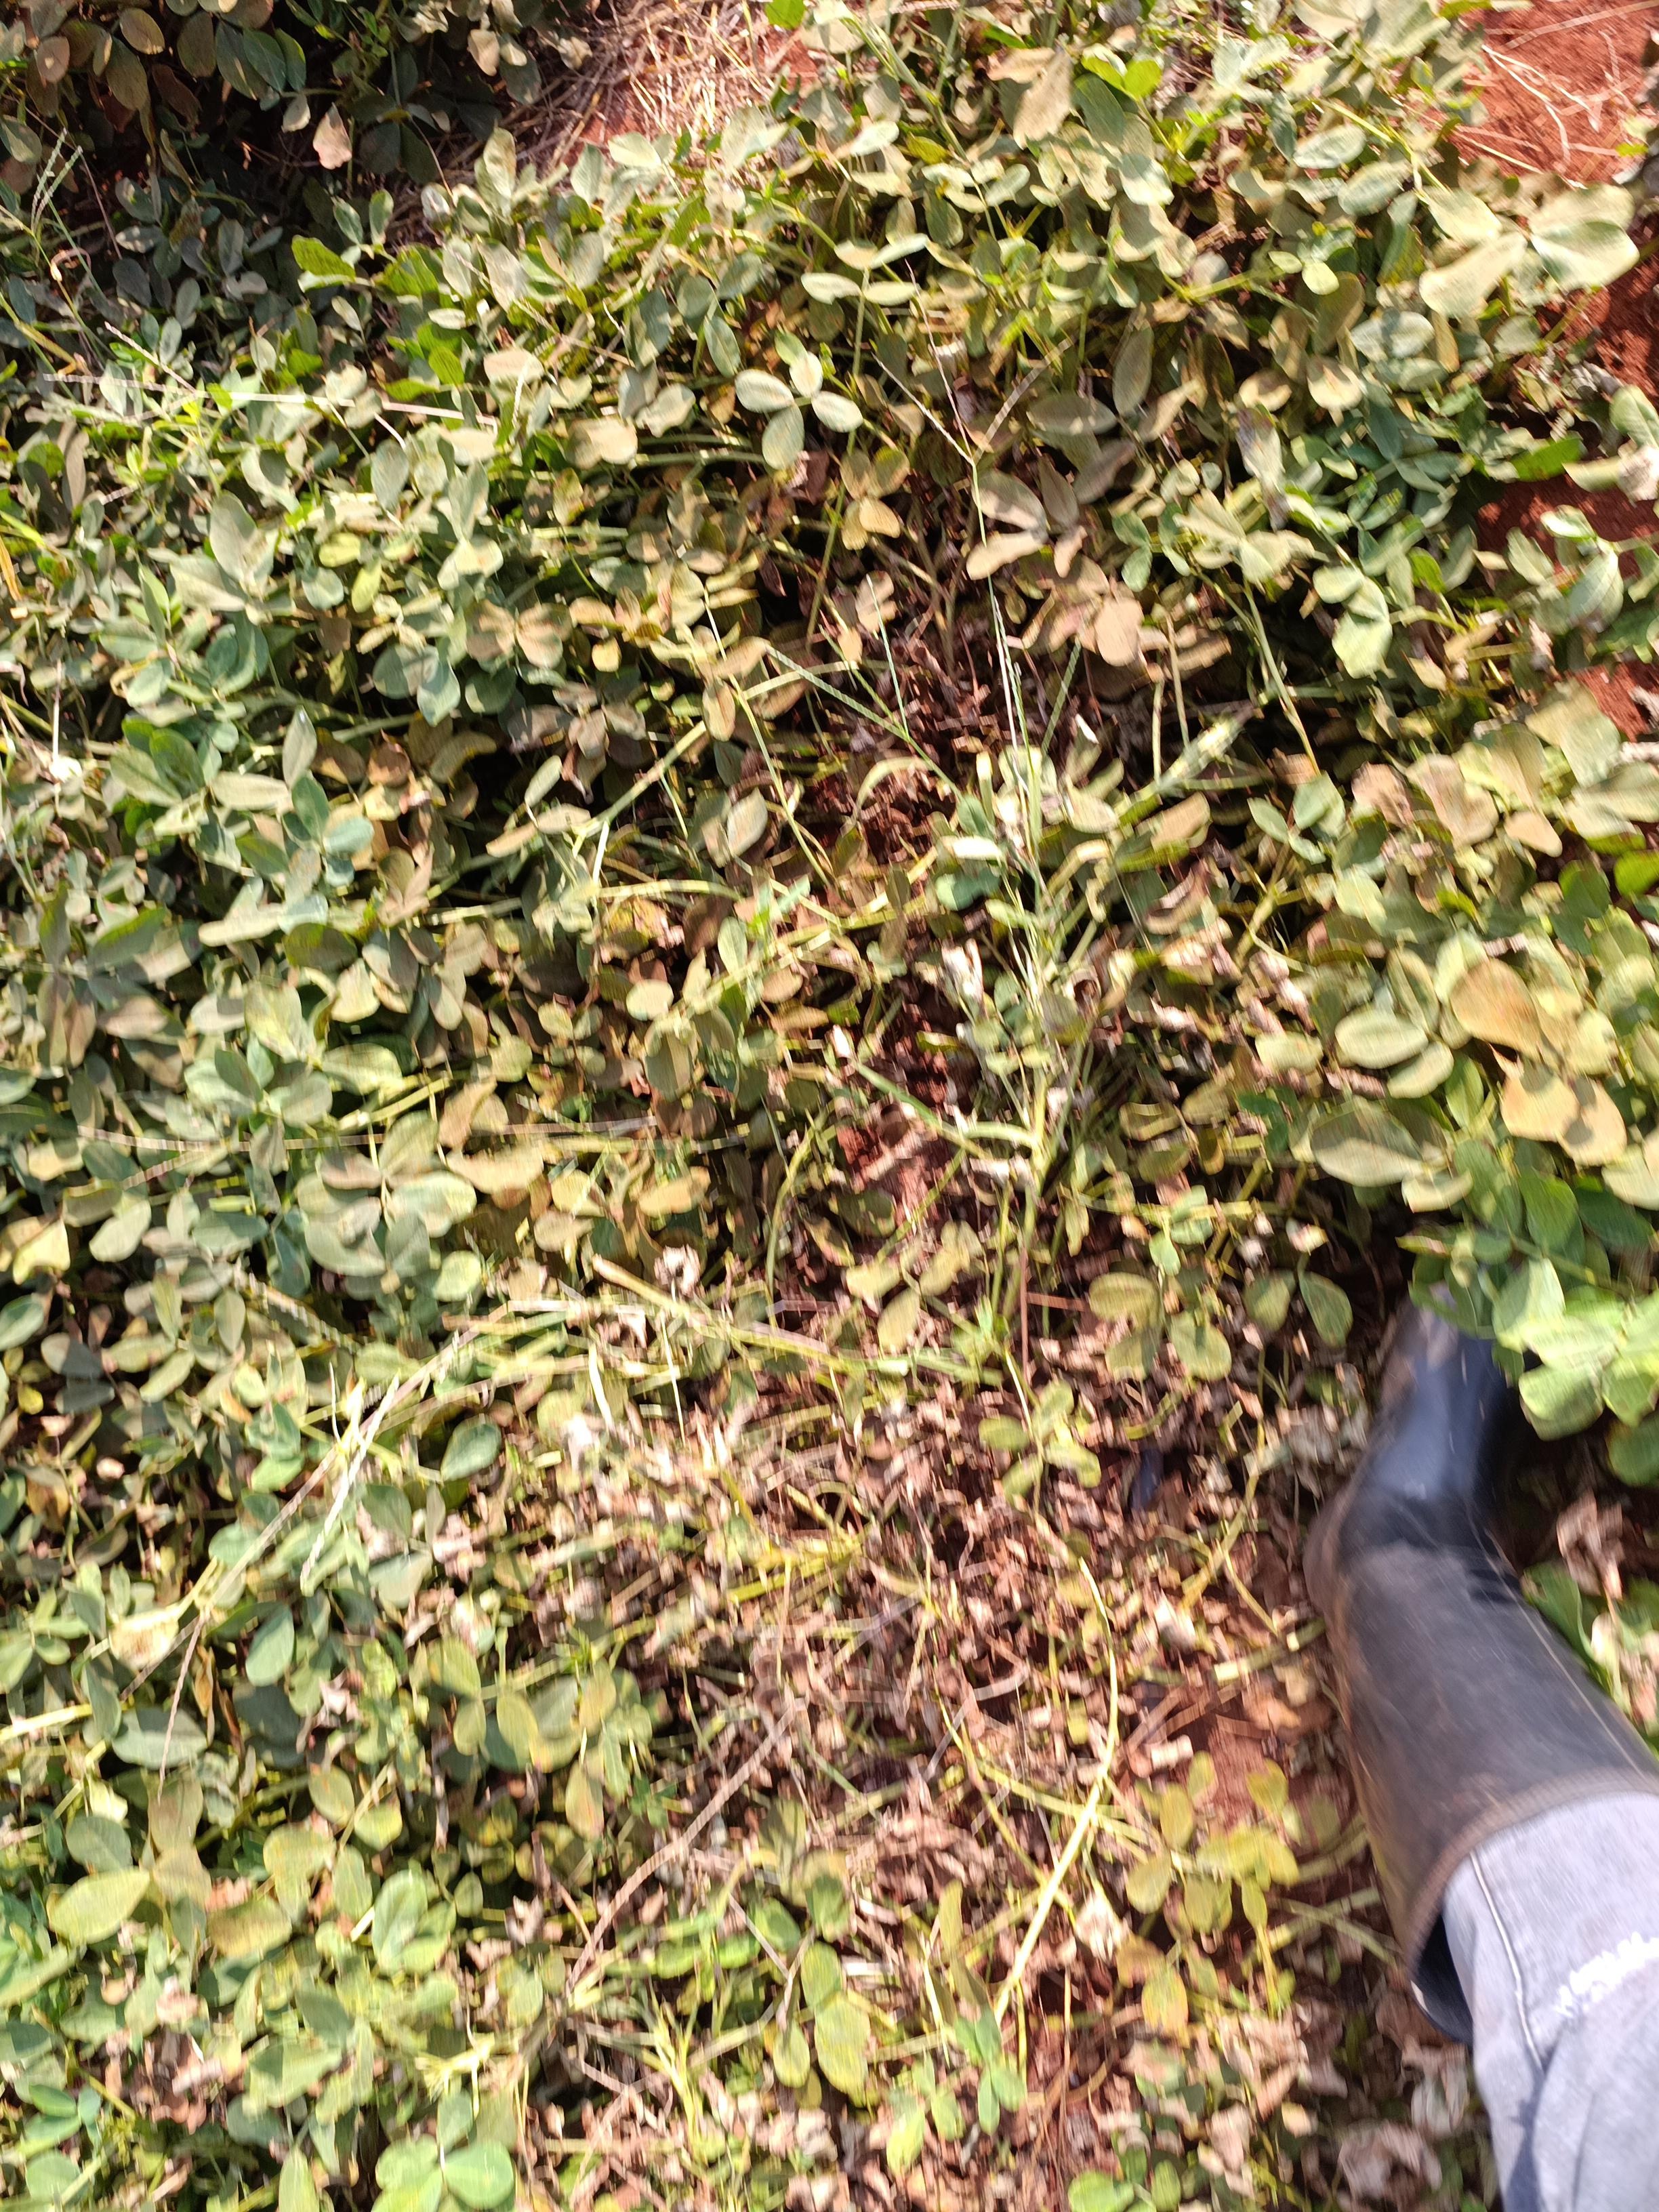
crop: groundnut
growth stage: maturity
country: Kenya
